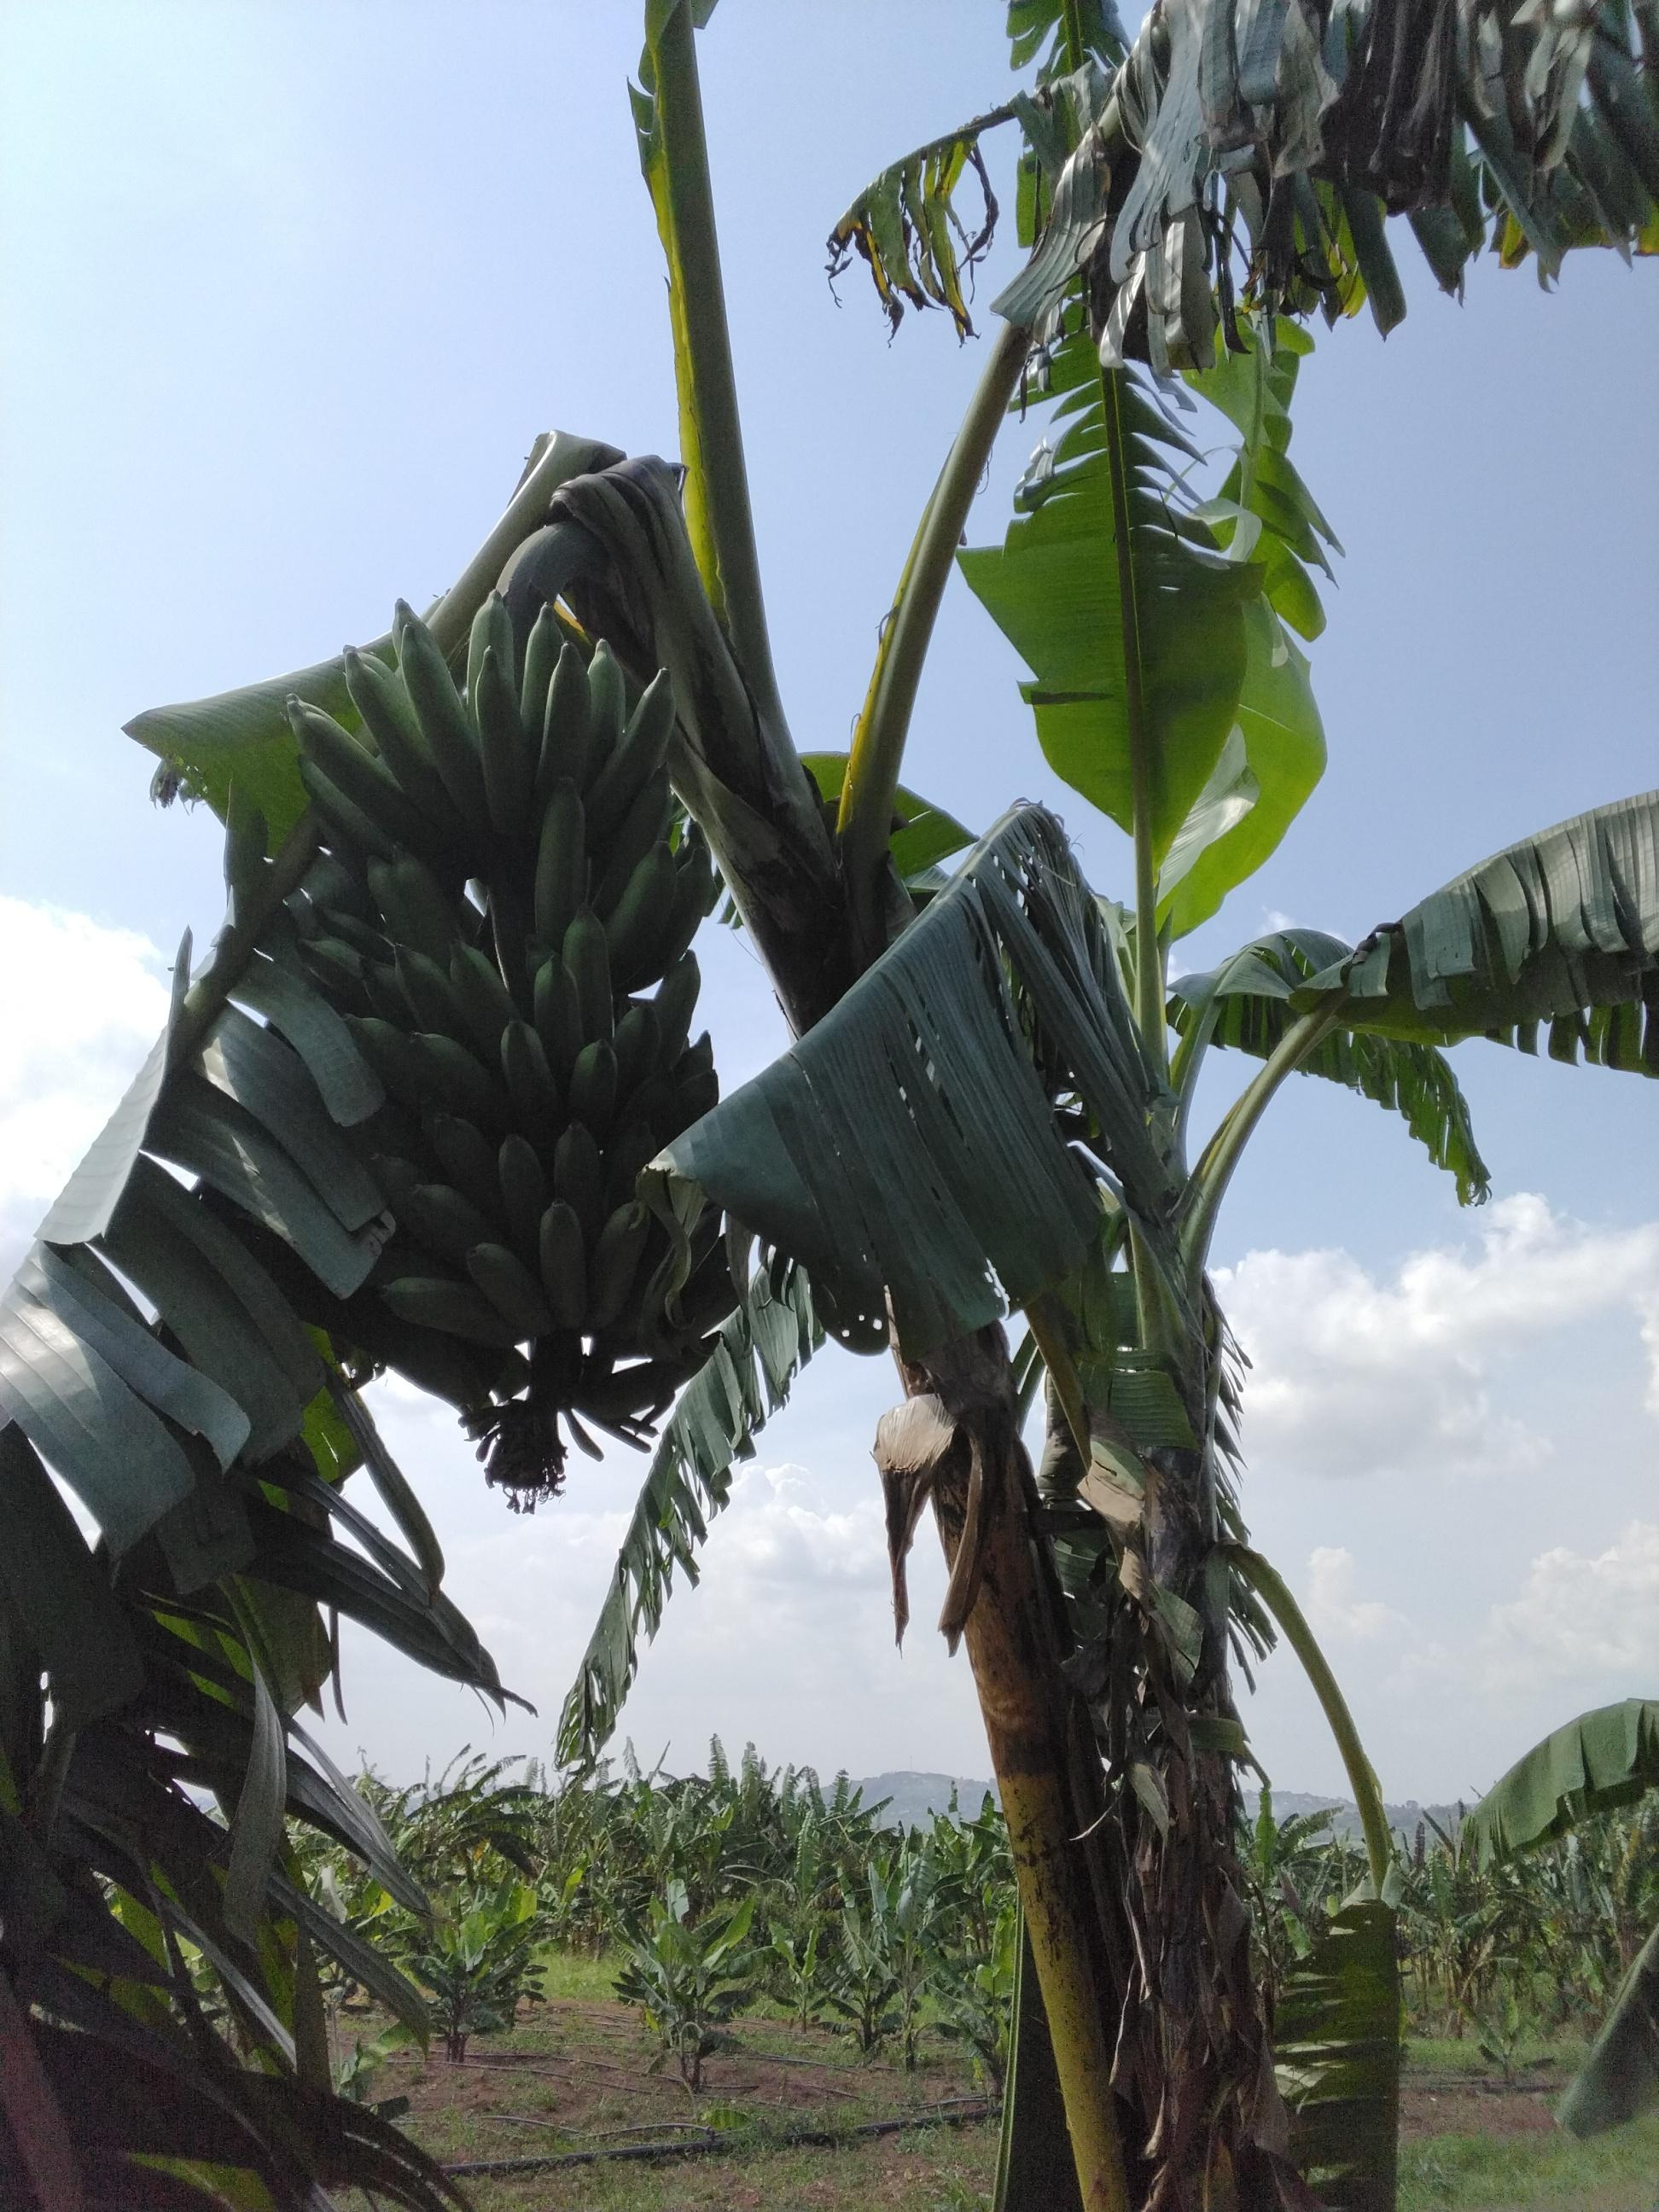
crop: banana
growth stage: development fruit
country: Uganda
